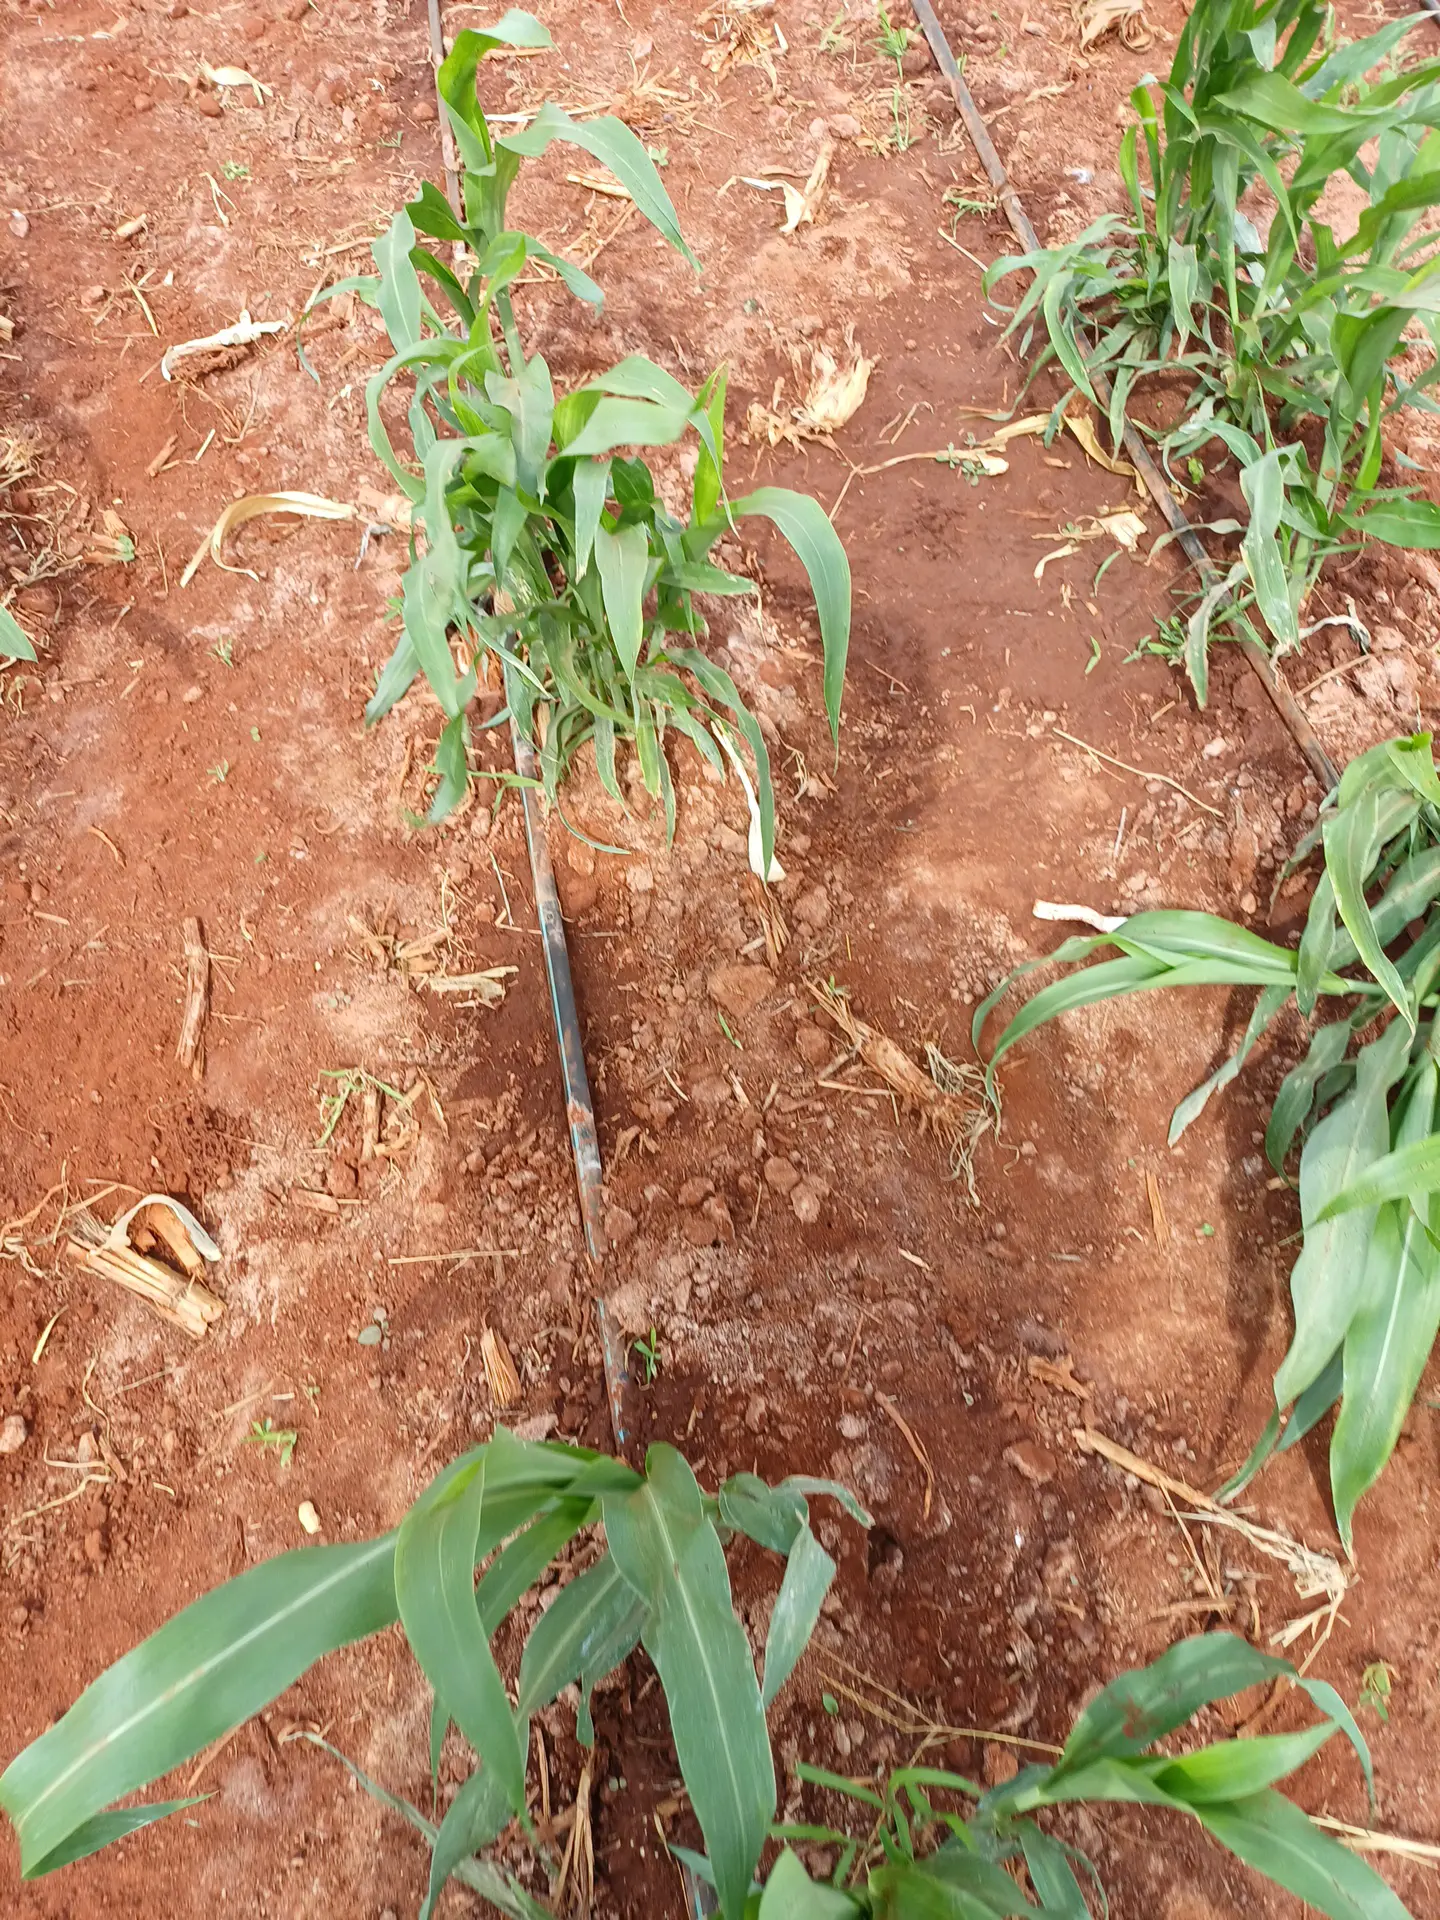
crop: sorghum
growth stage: vegetative
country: Kenya
